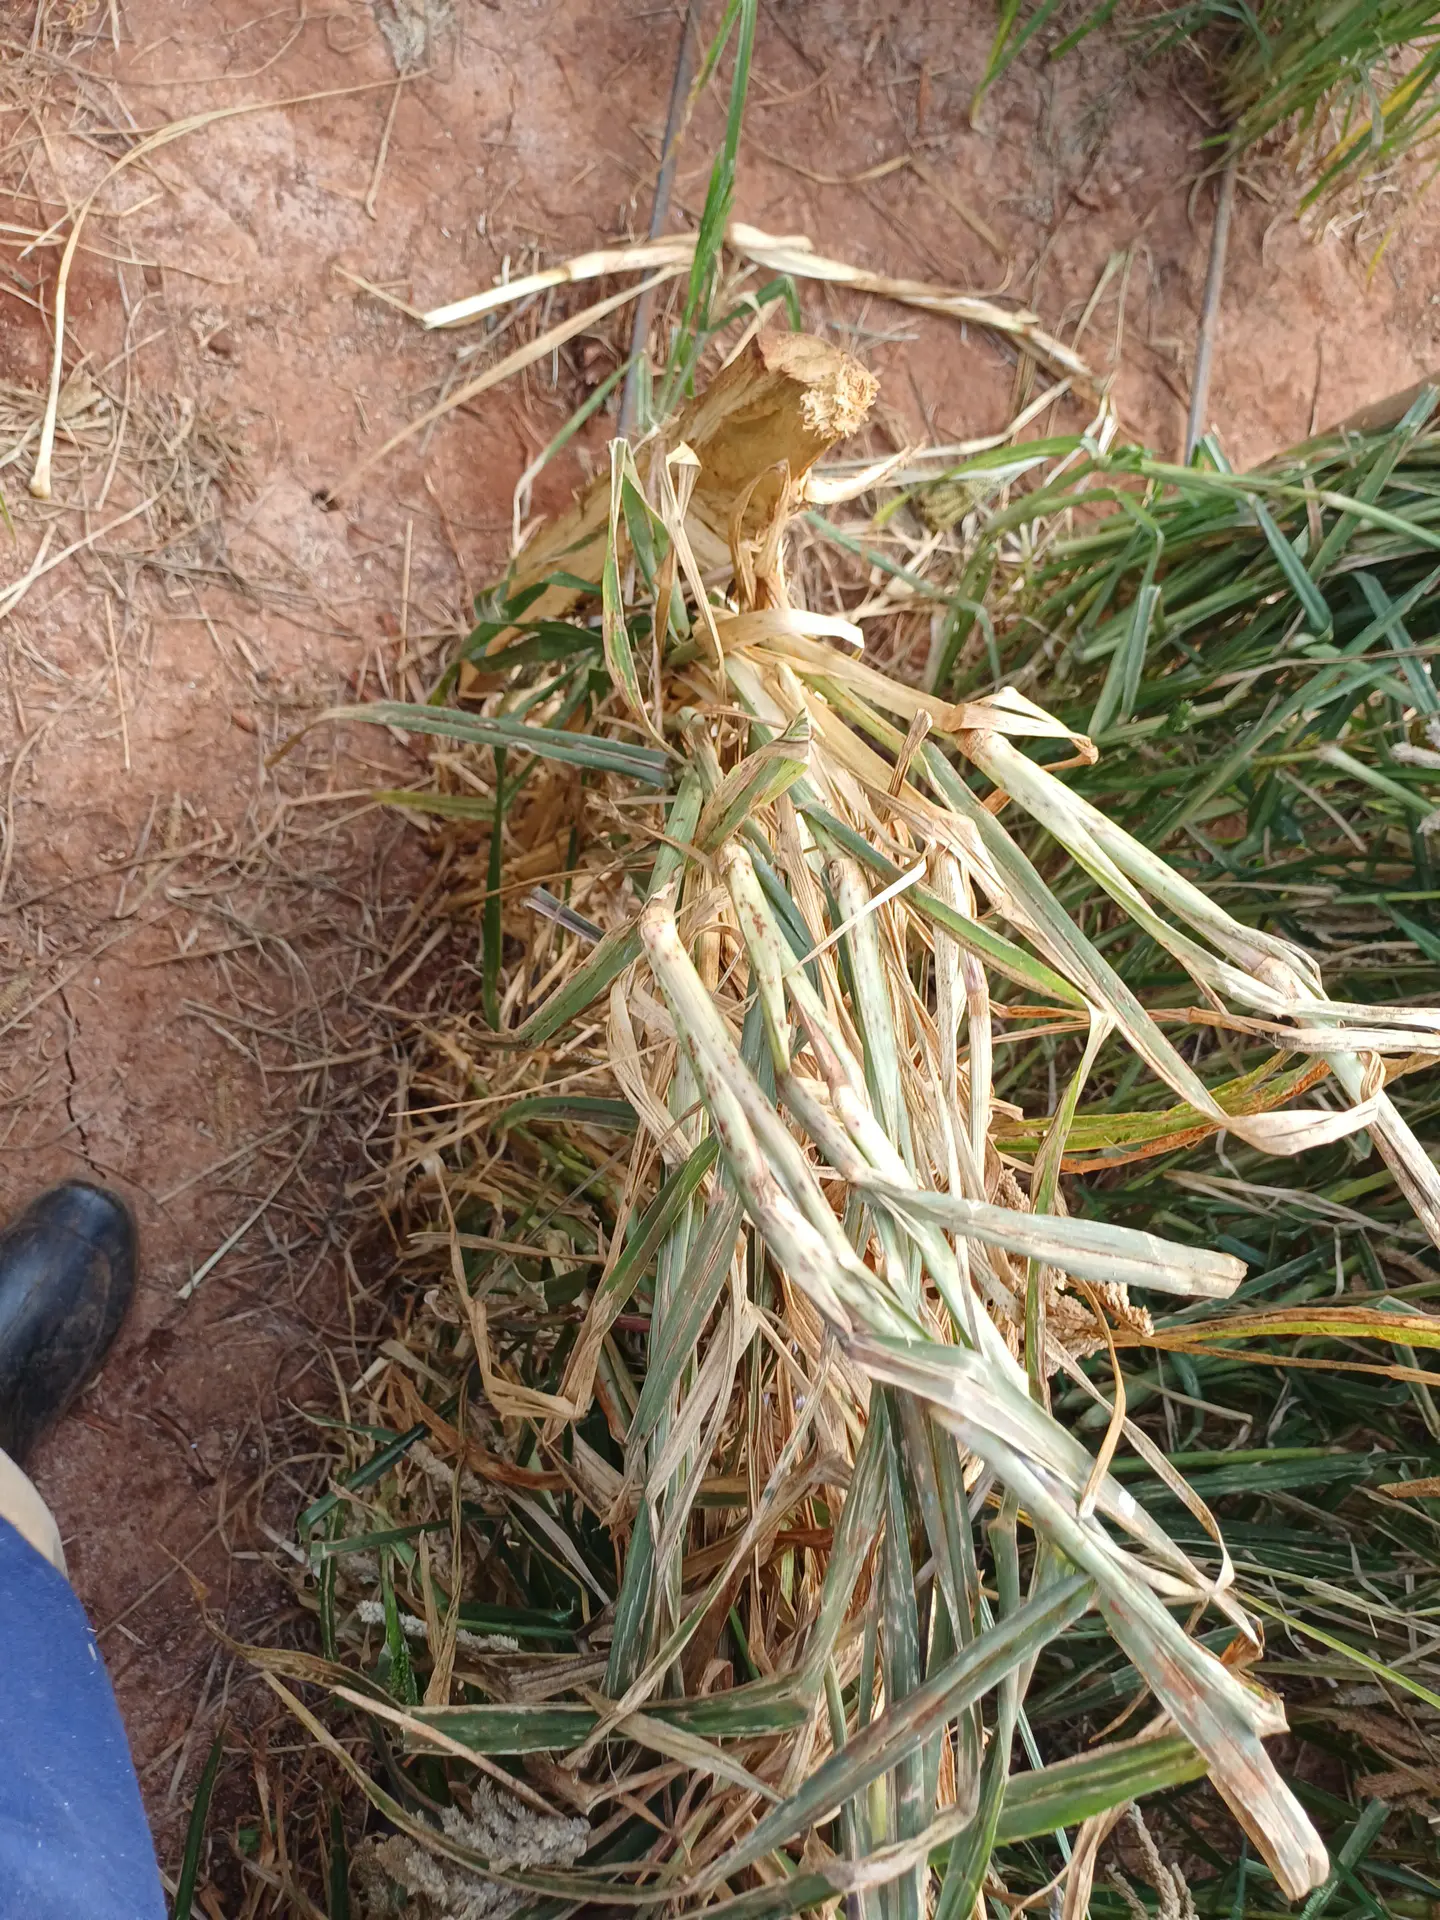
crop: finger millet
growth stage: maturity
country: Kenya
